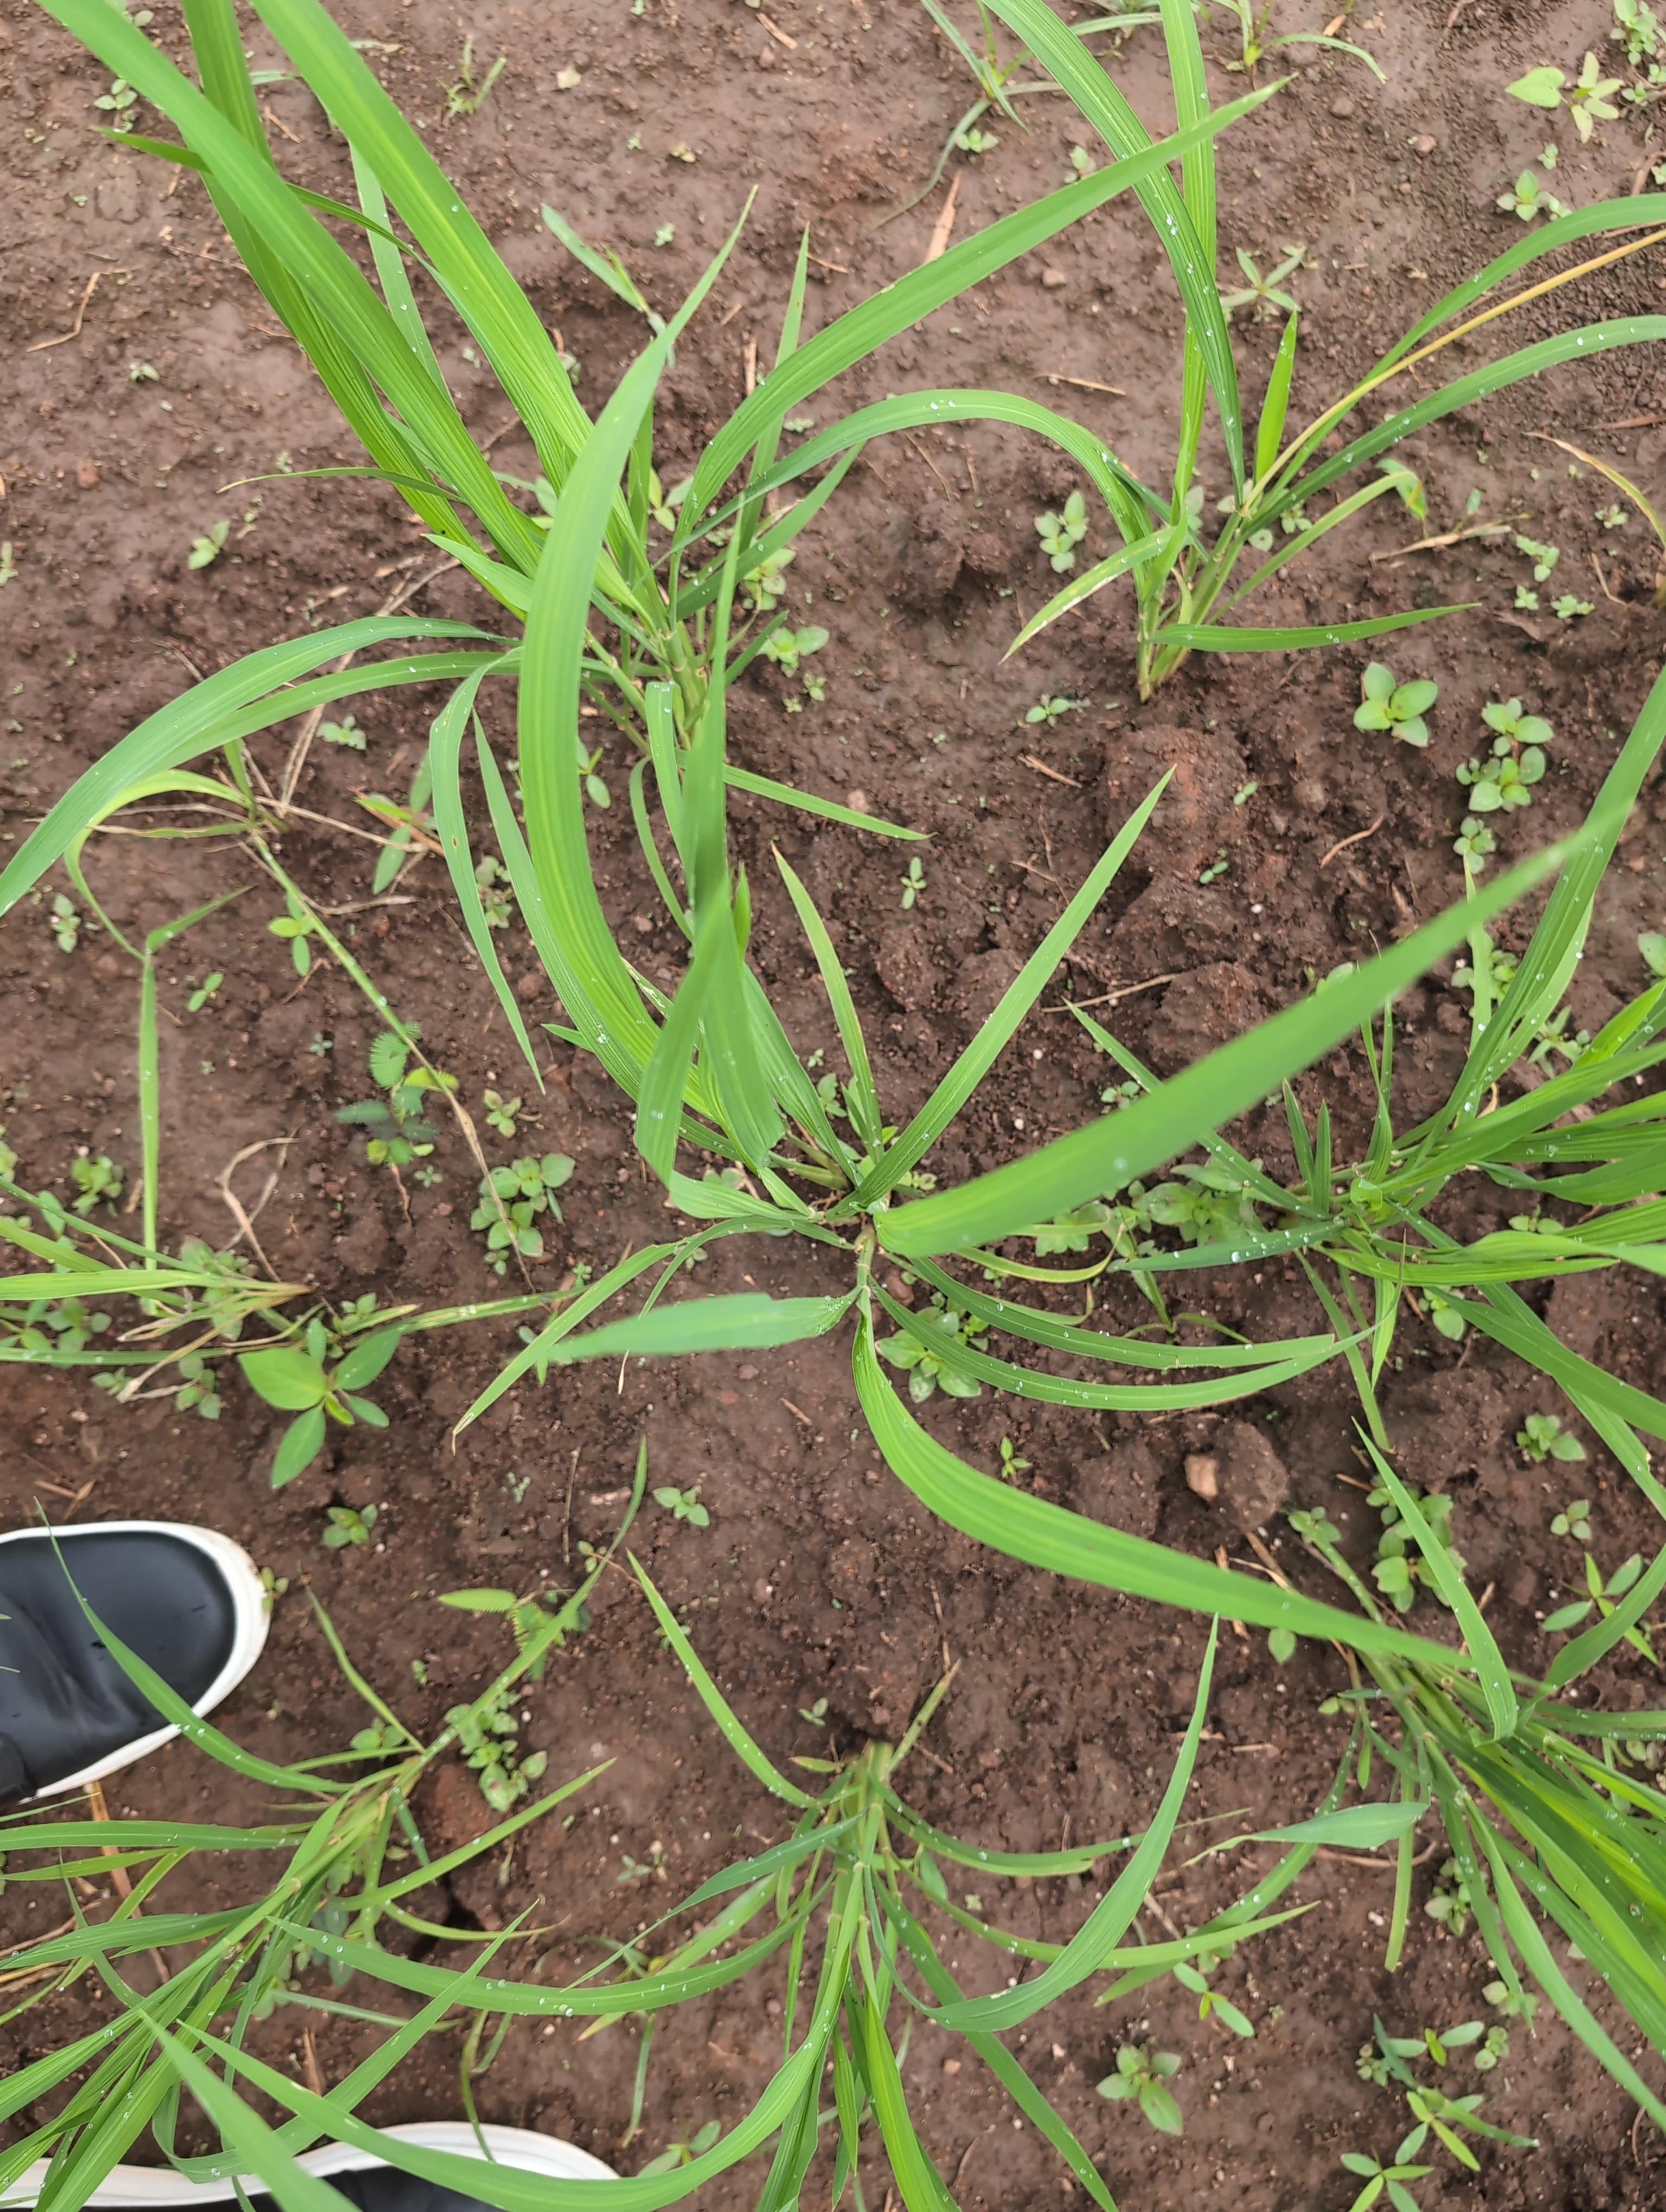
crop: rice
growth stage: tillering
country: Côte d'Ivoire
